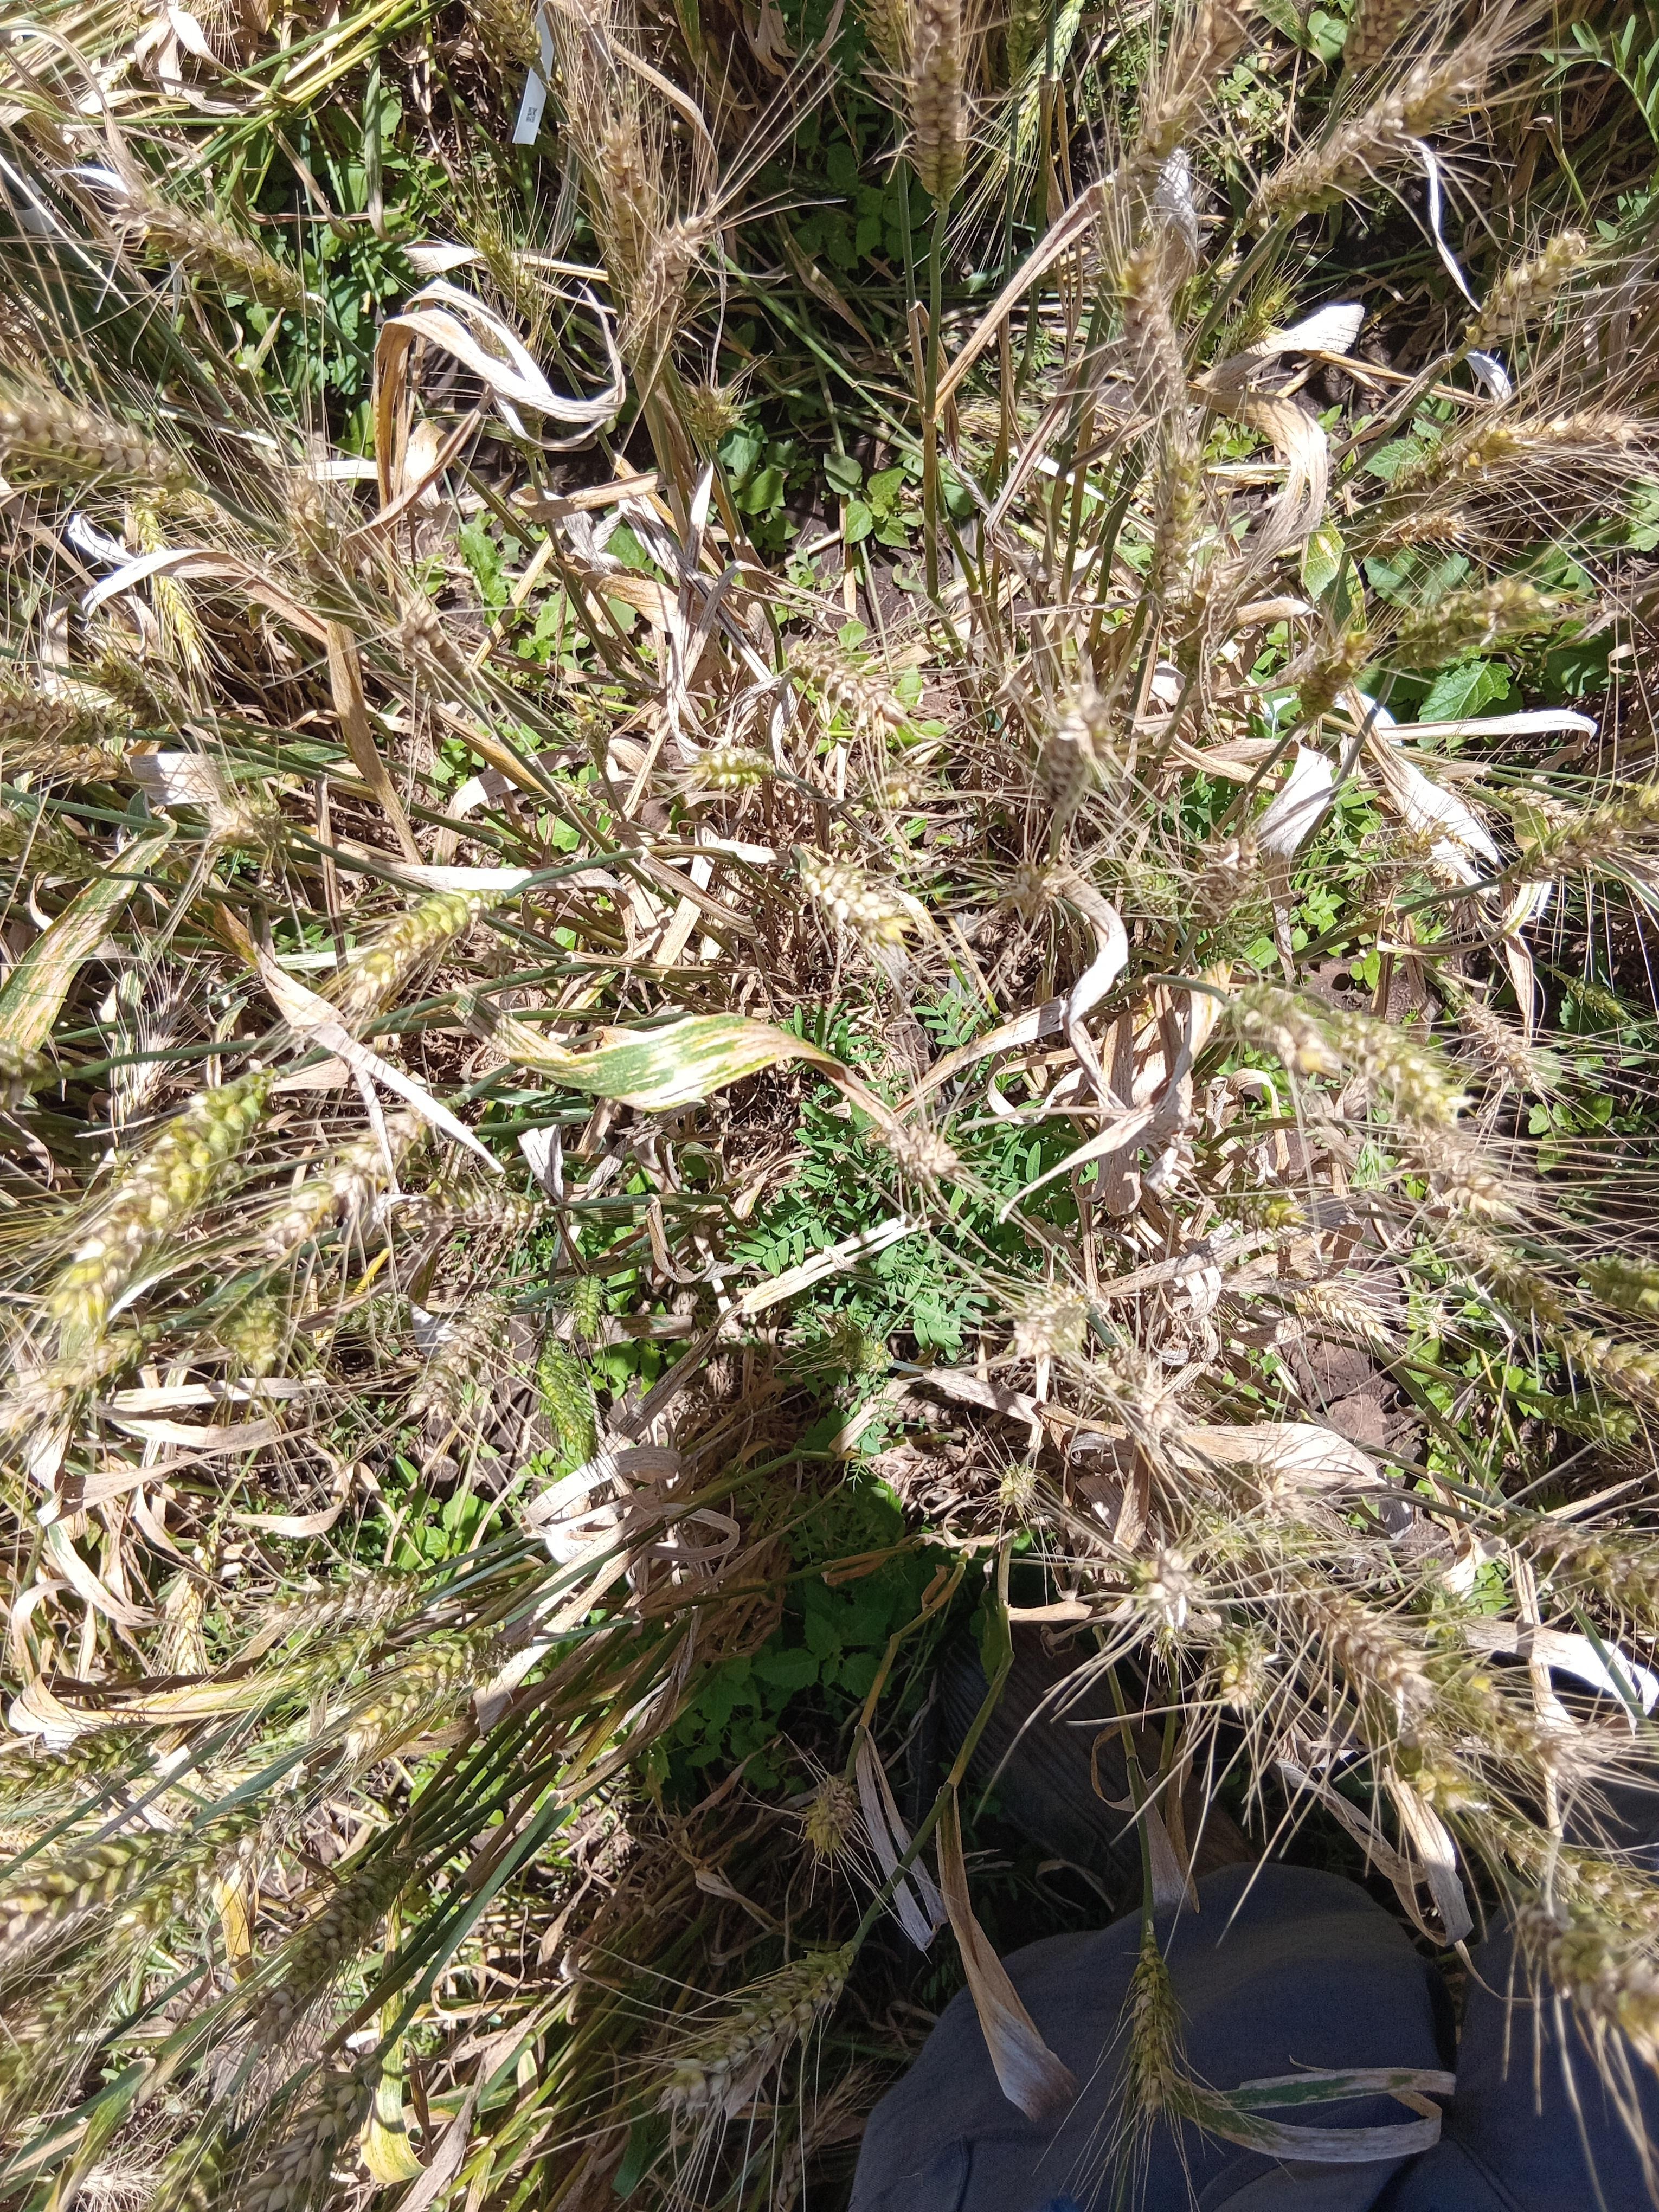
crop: wheat
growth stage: maturity
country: Kenya
